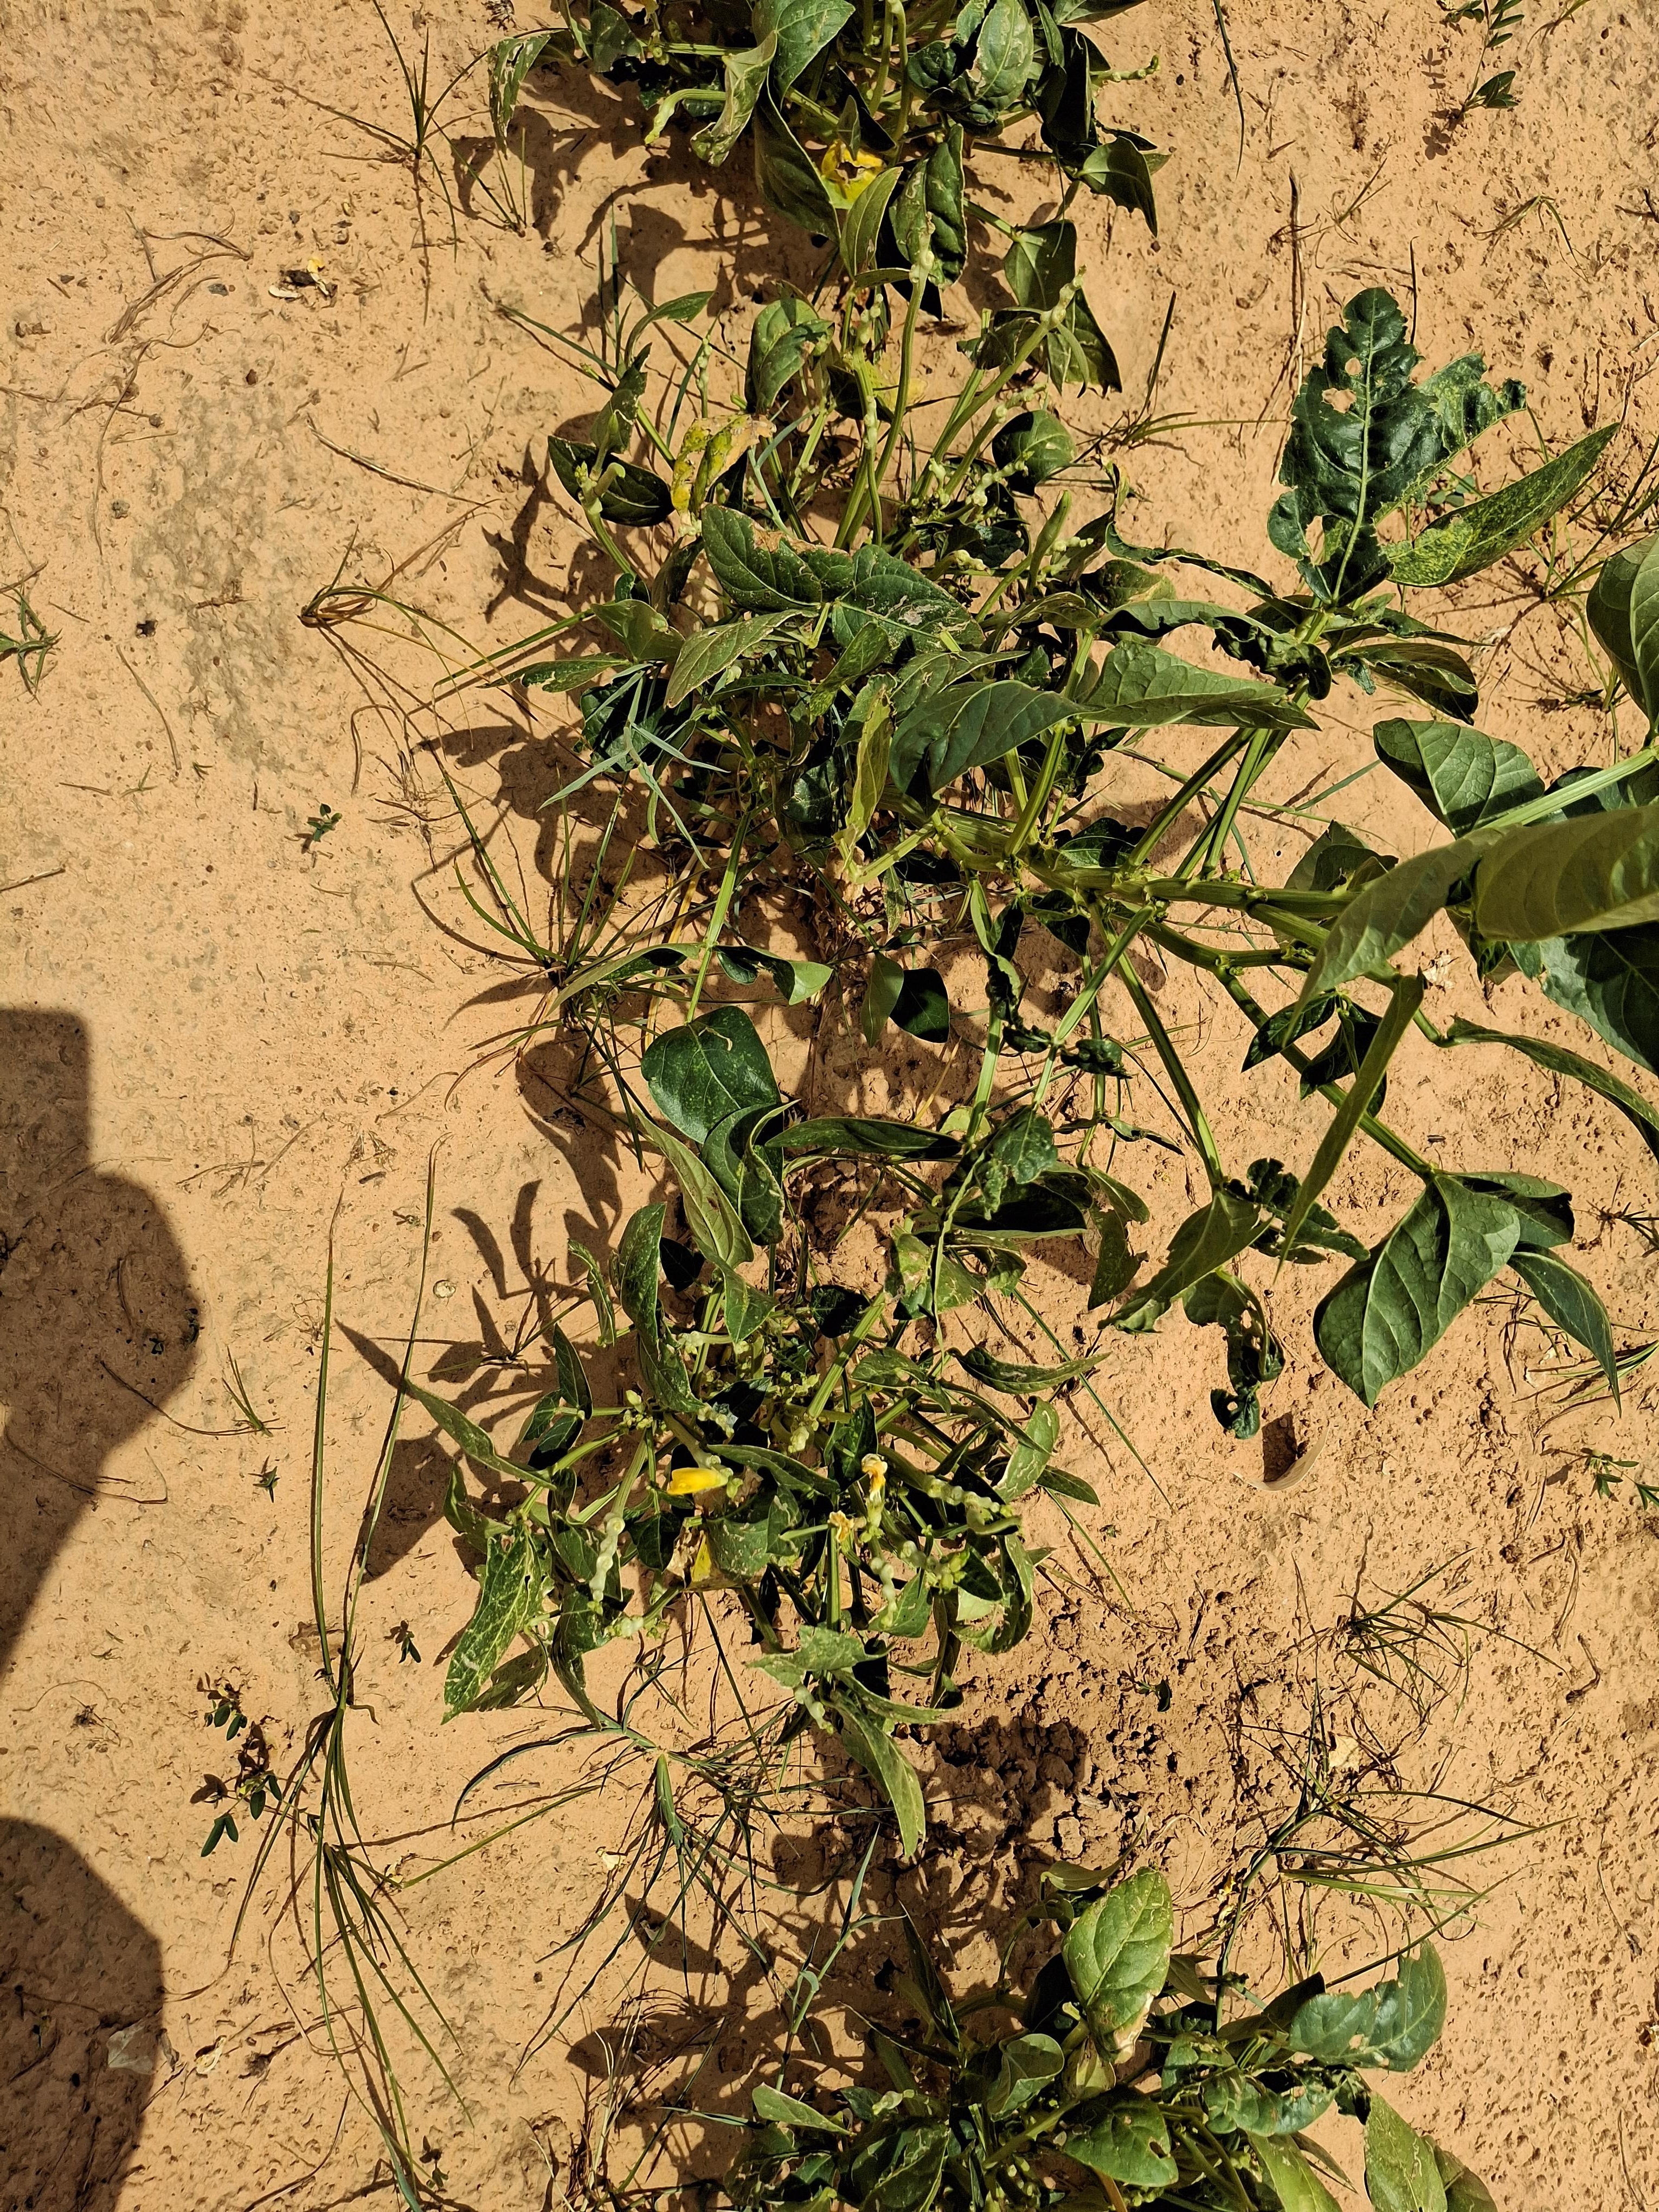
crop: cowpea
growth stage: harvest maturity
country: Nigeria
